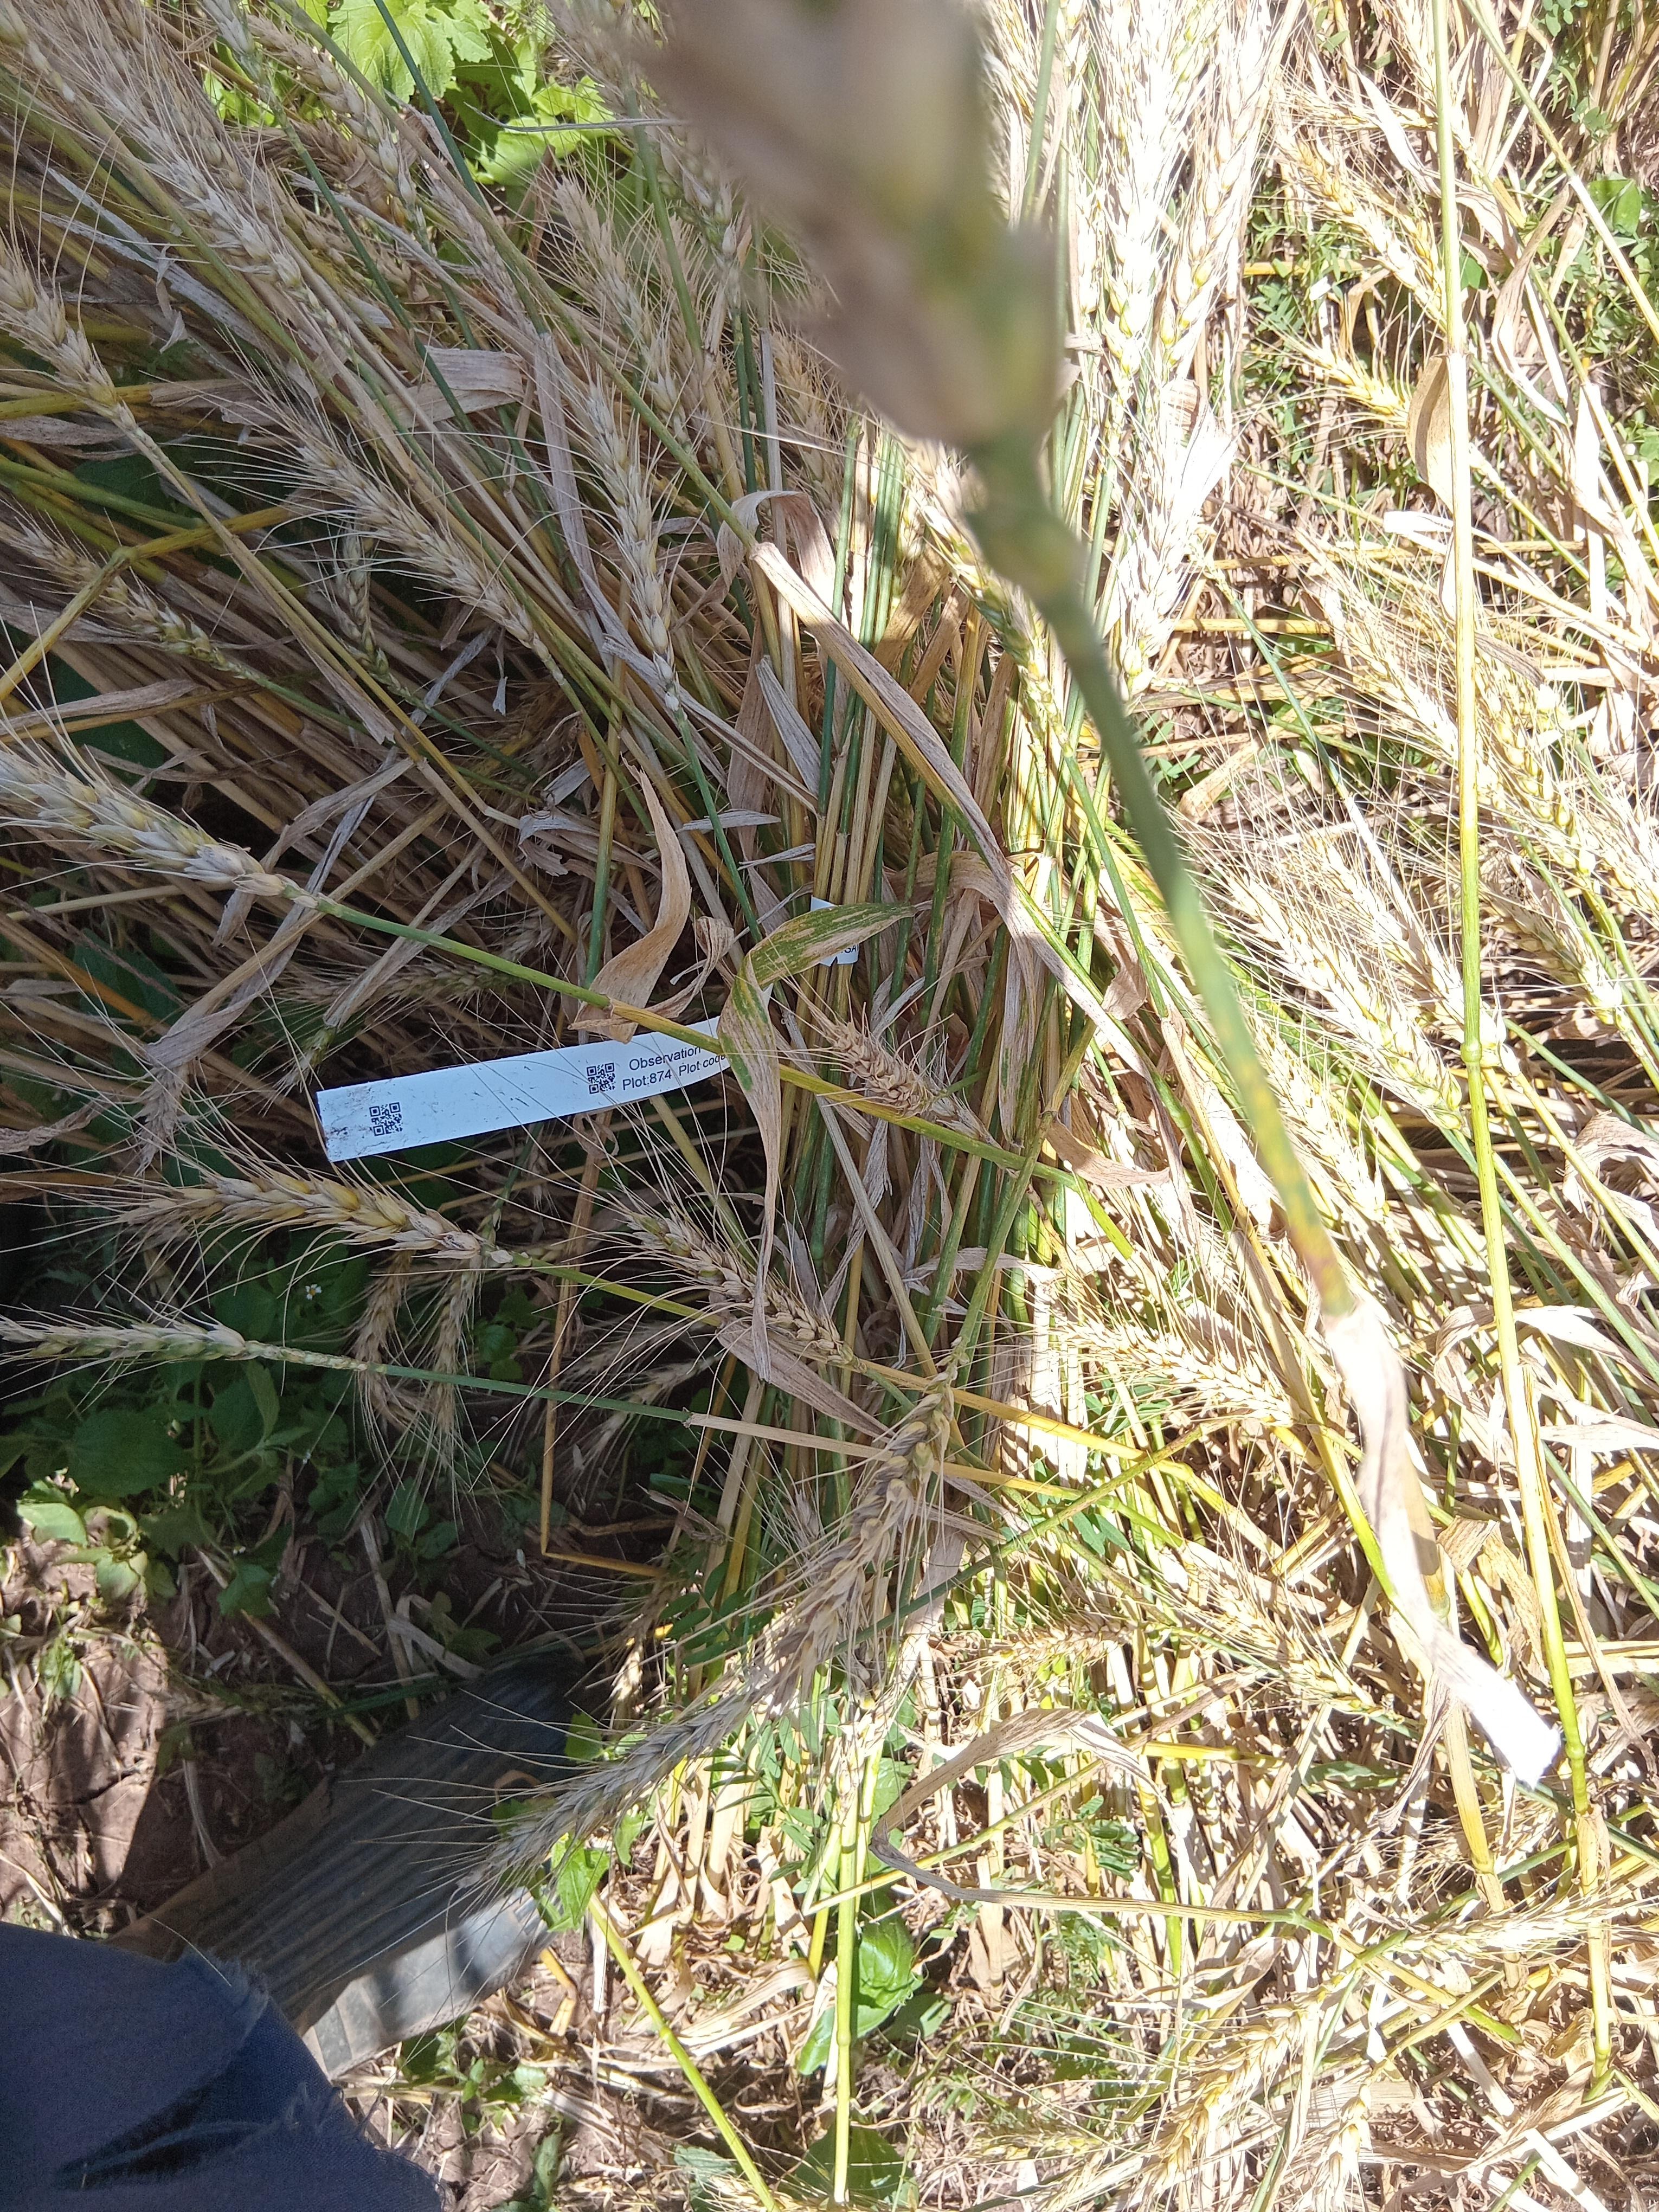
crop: wheat
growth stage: maturity
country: Kenya
